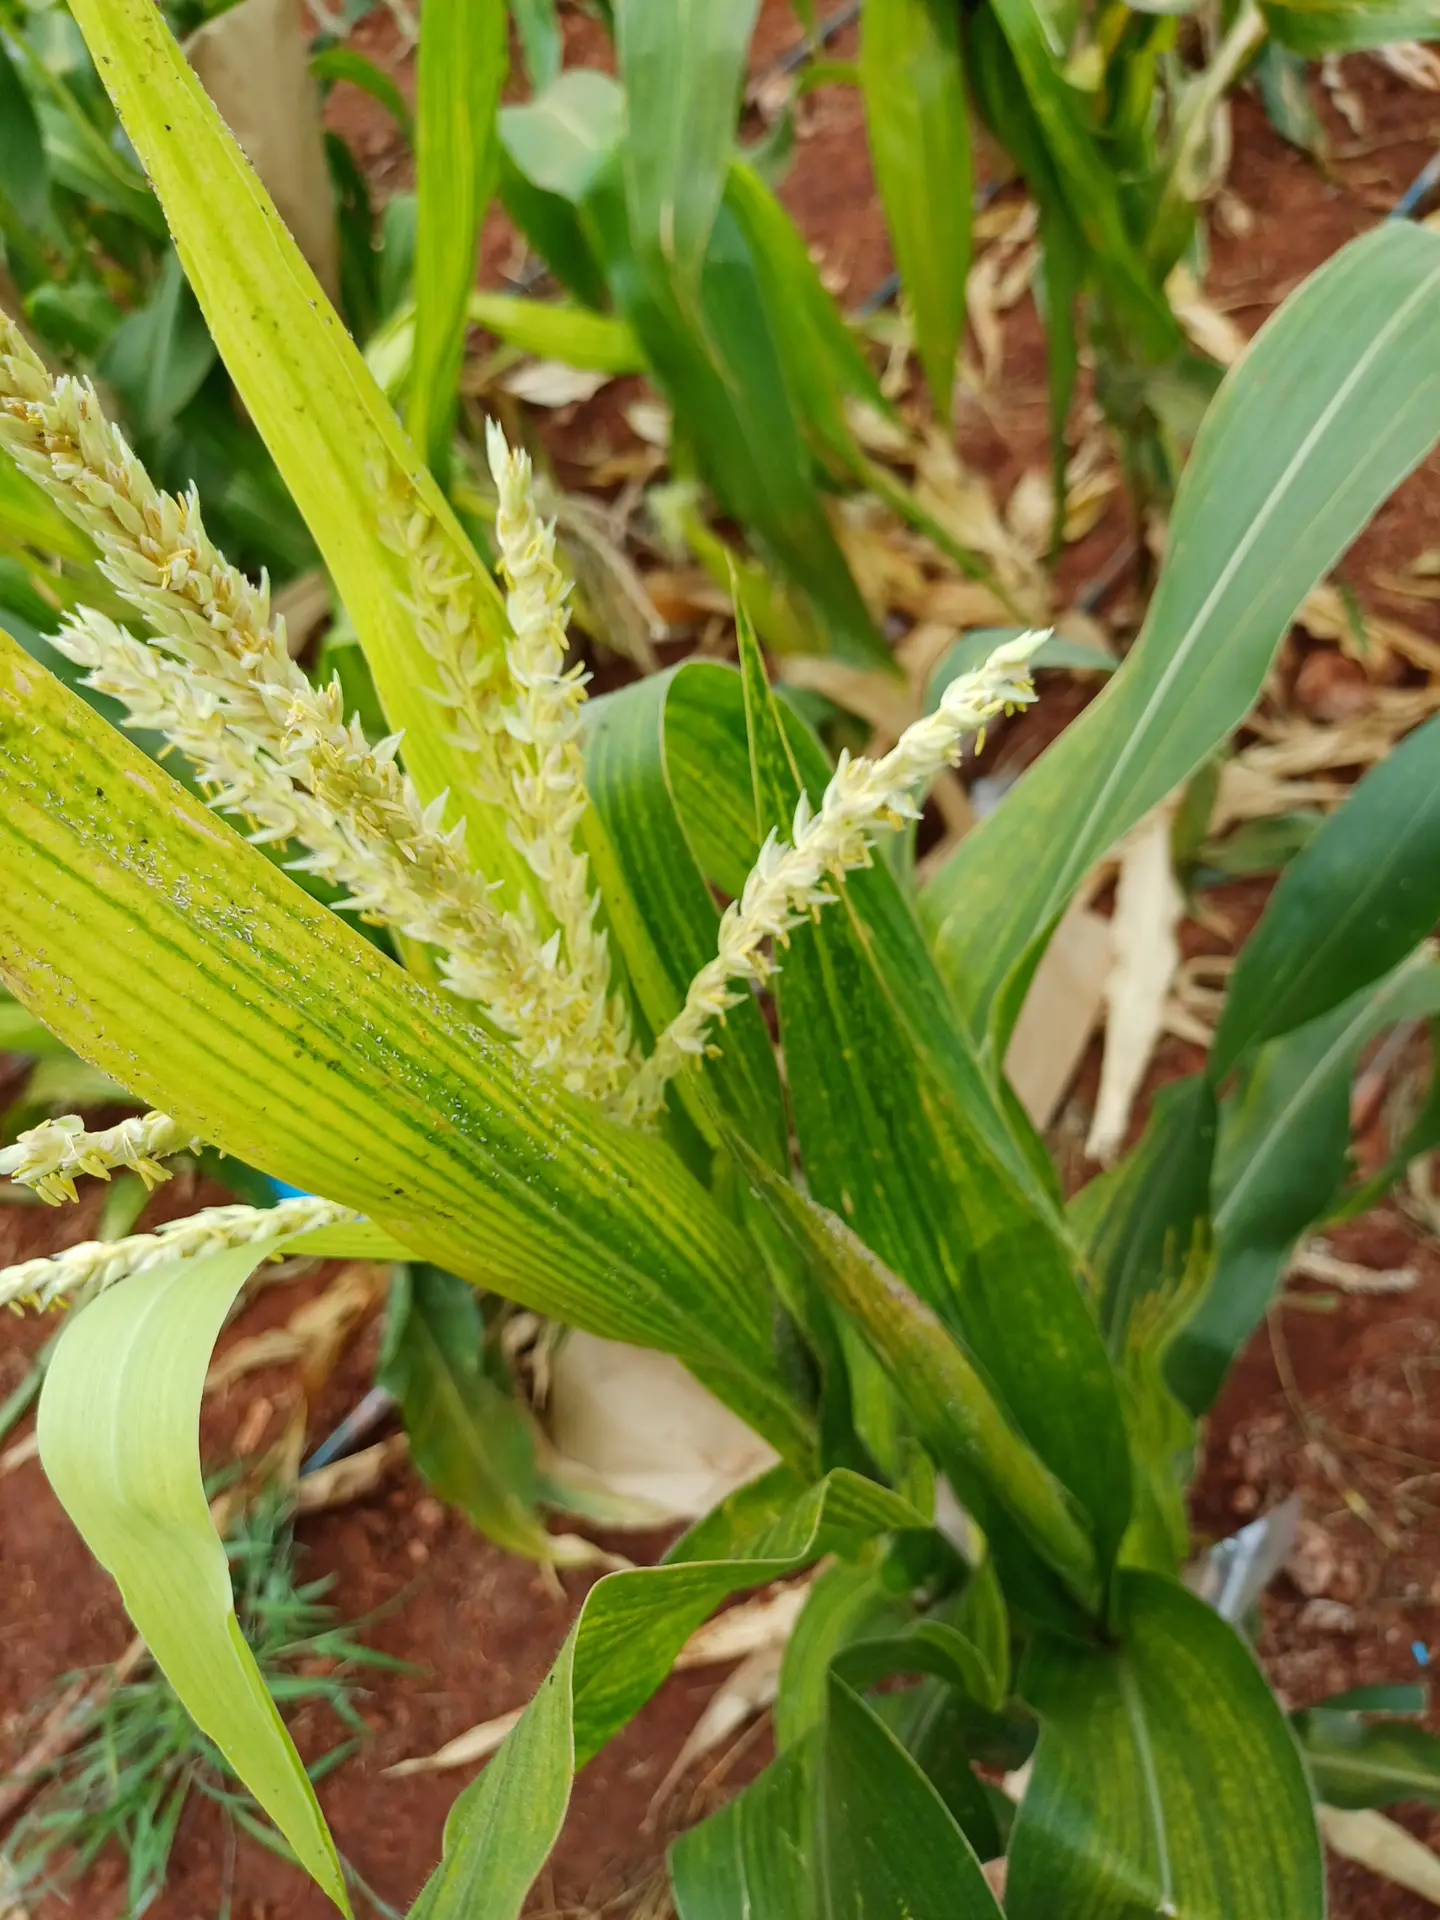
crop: maize
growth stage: flowering
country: Kenya
